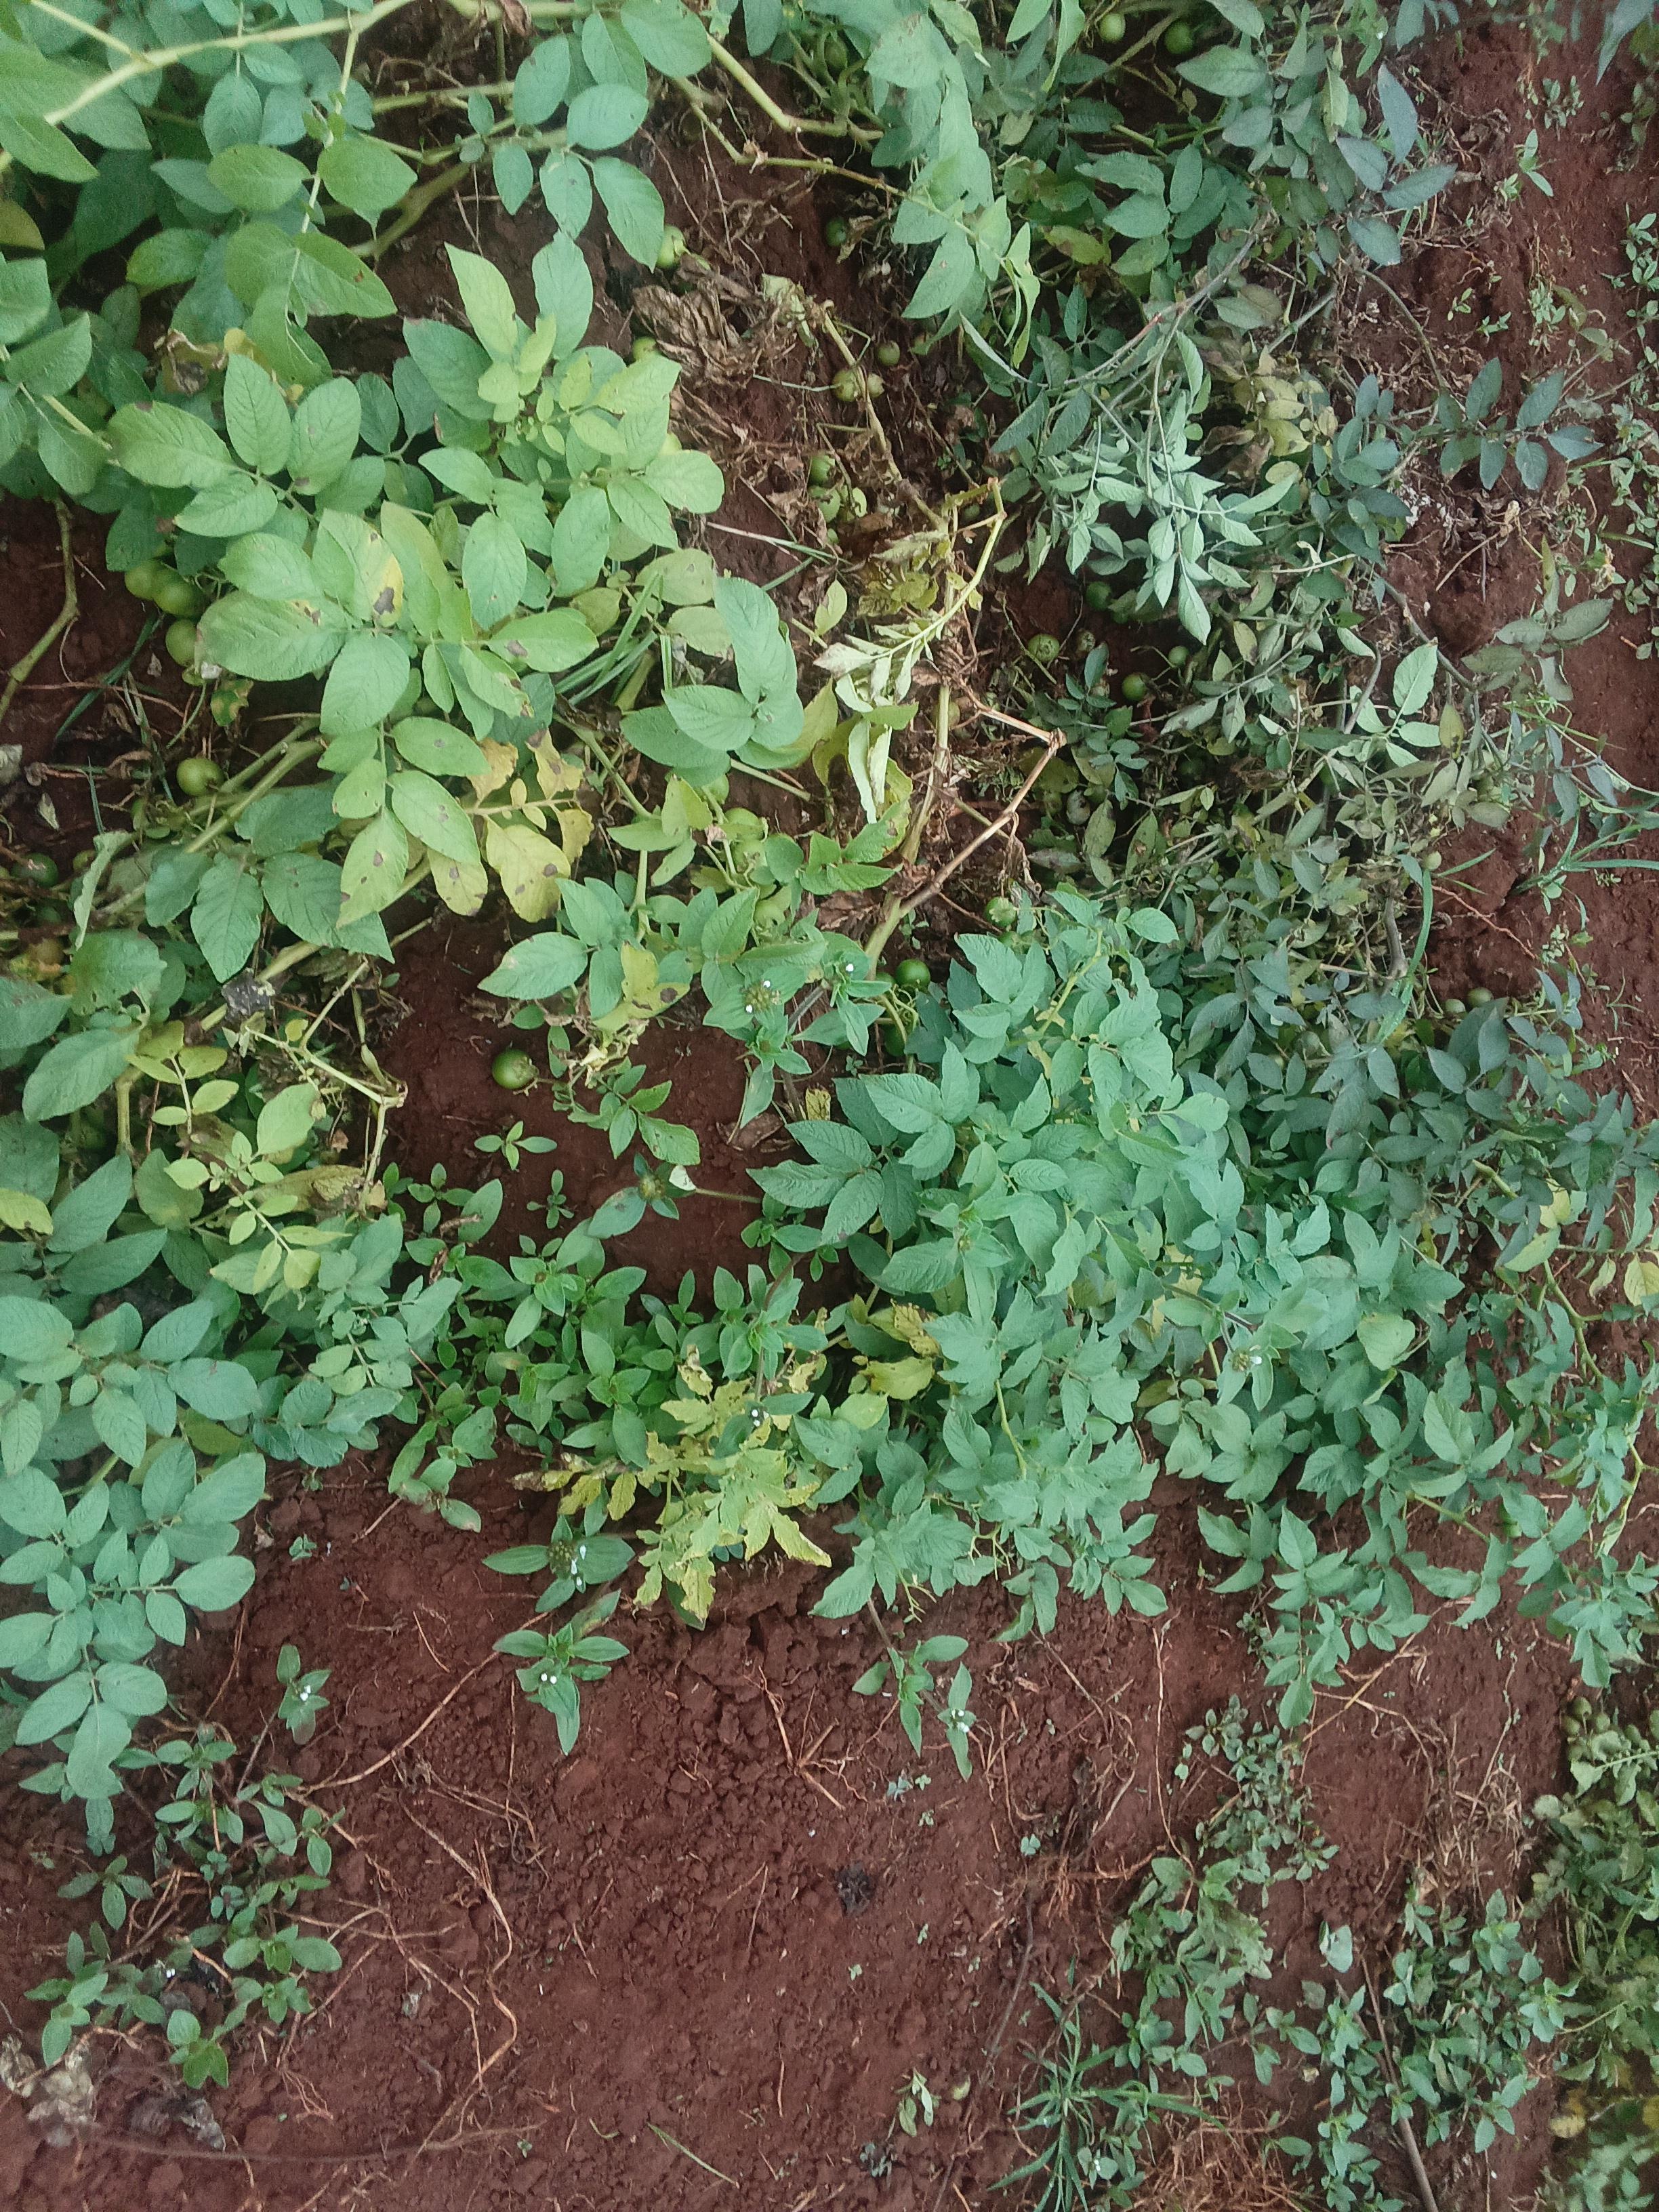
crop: potato
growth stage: harvest maturity
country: Kenya
